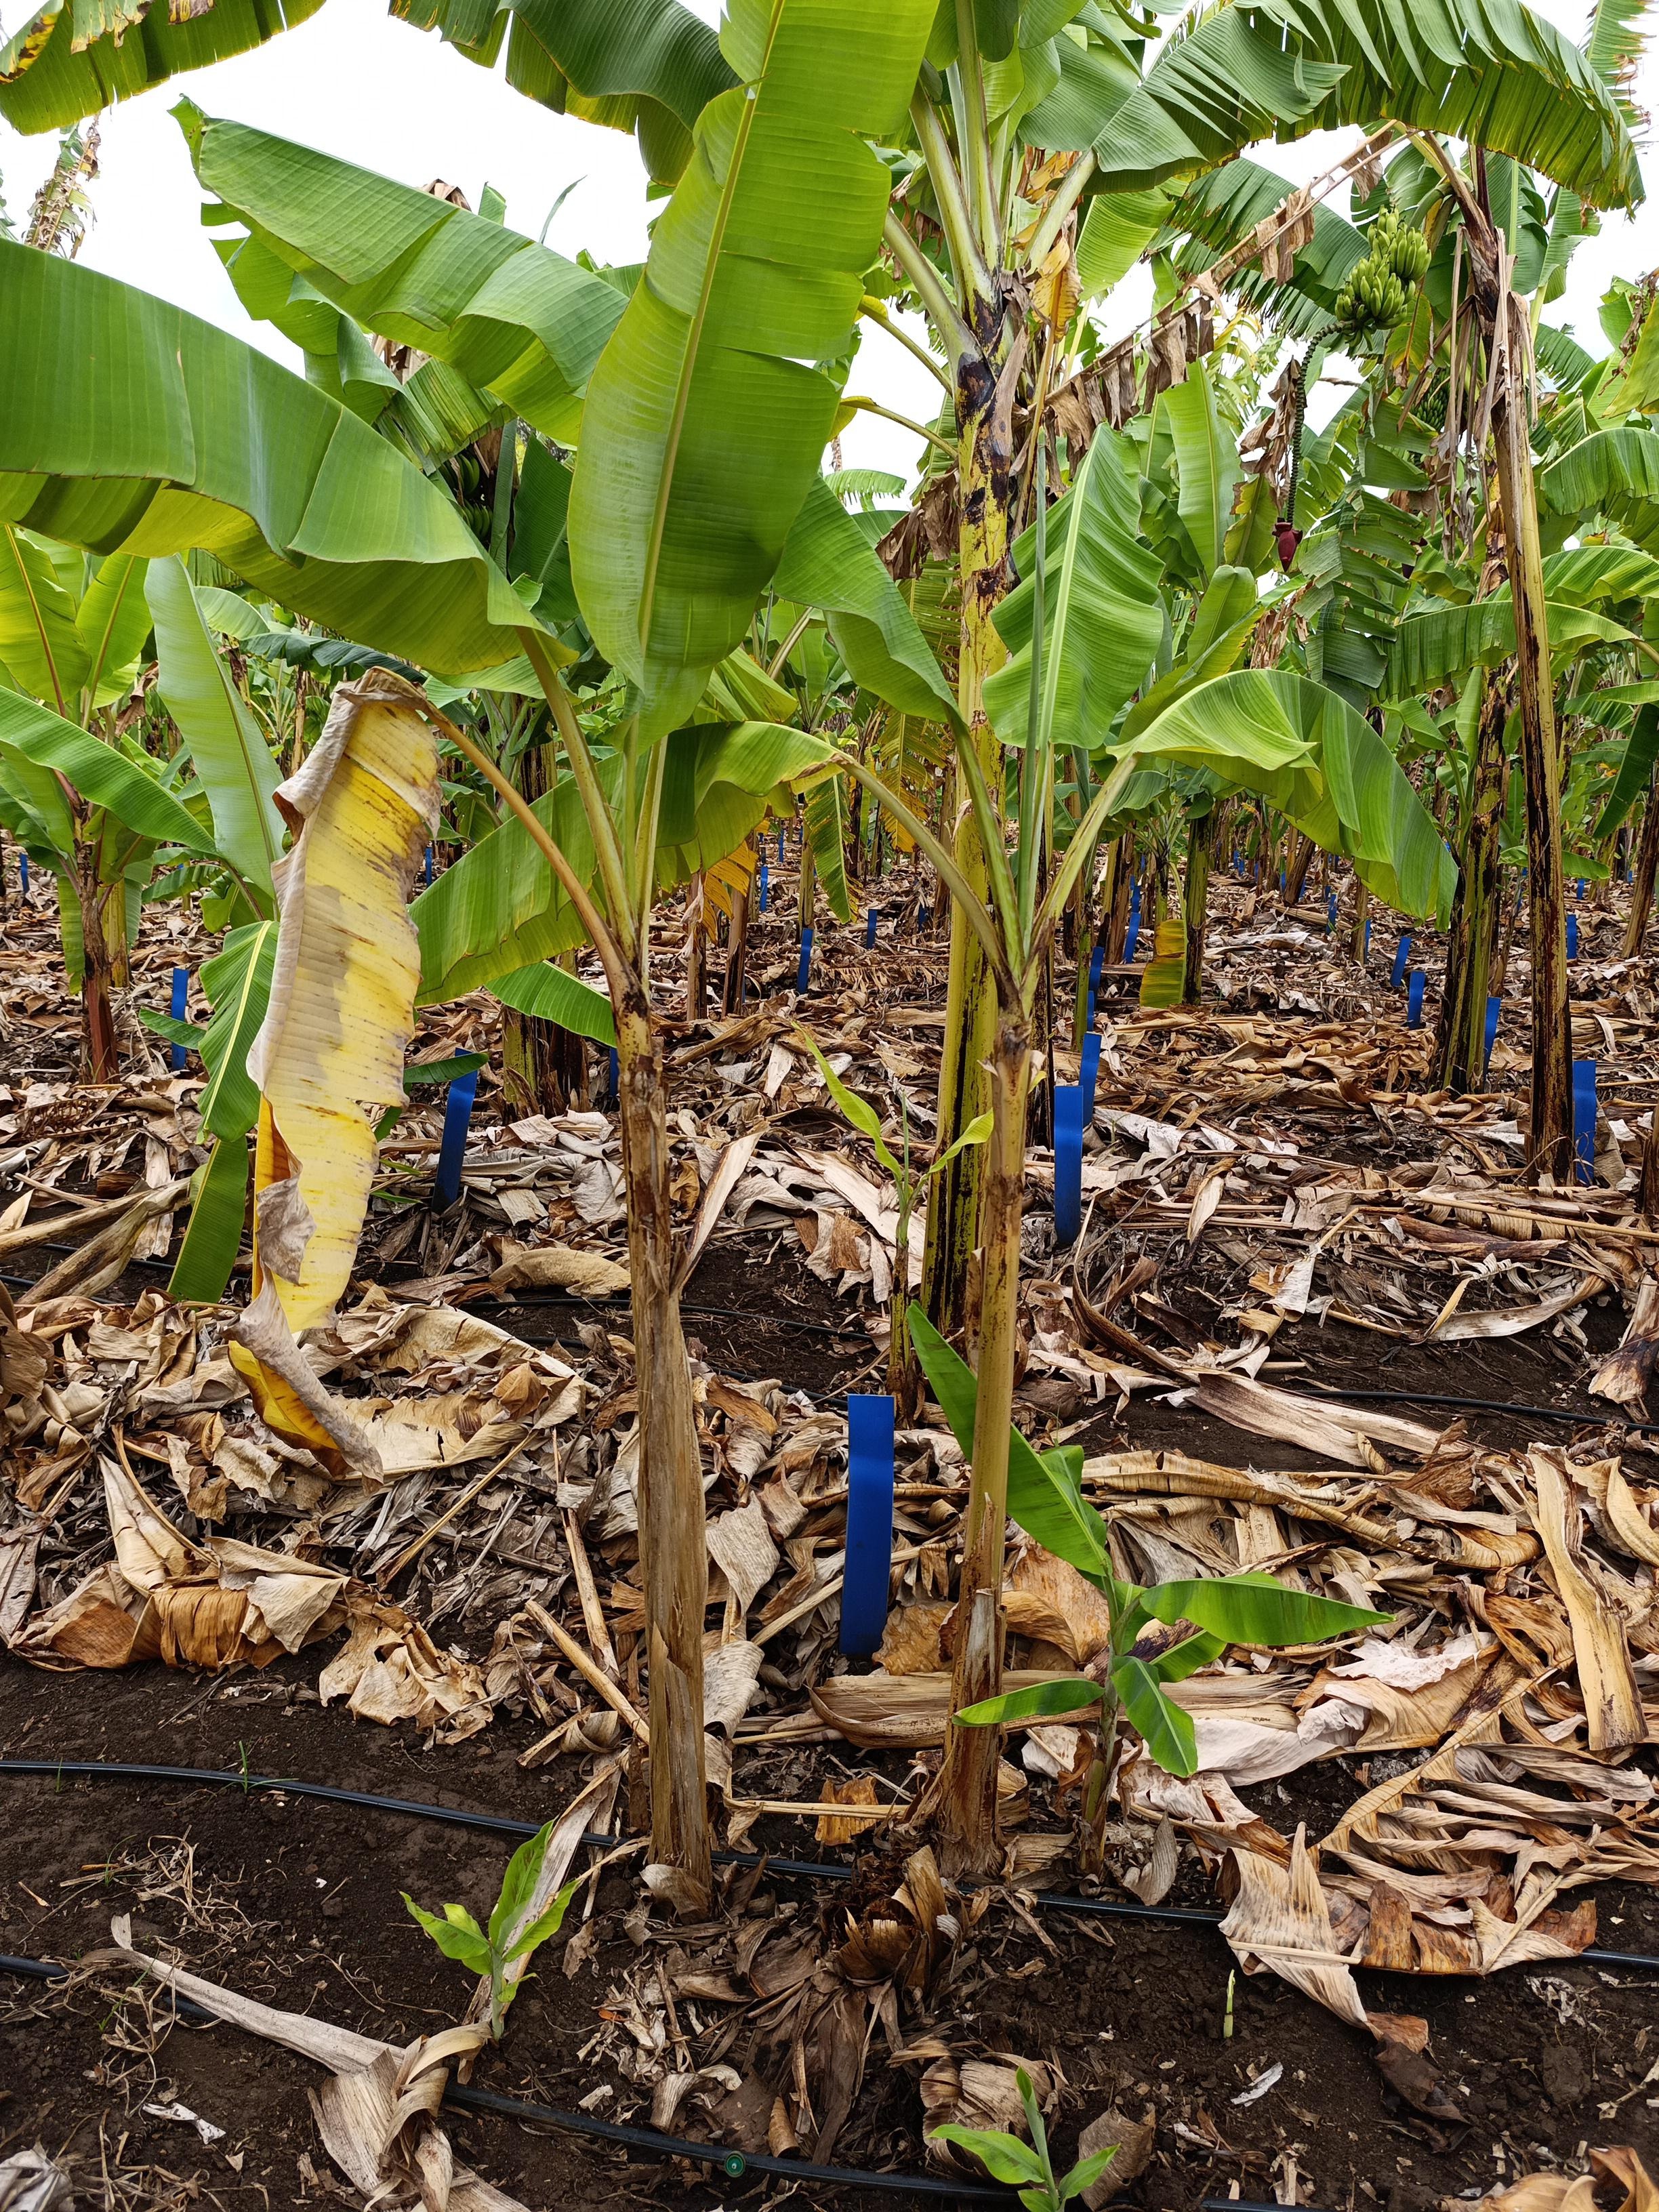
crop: banana
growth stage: vegetative
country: Tanzania
